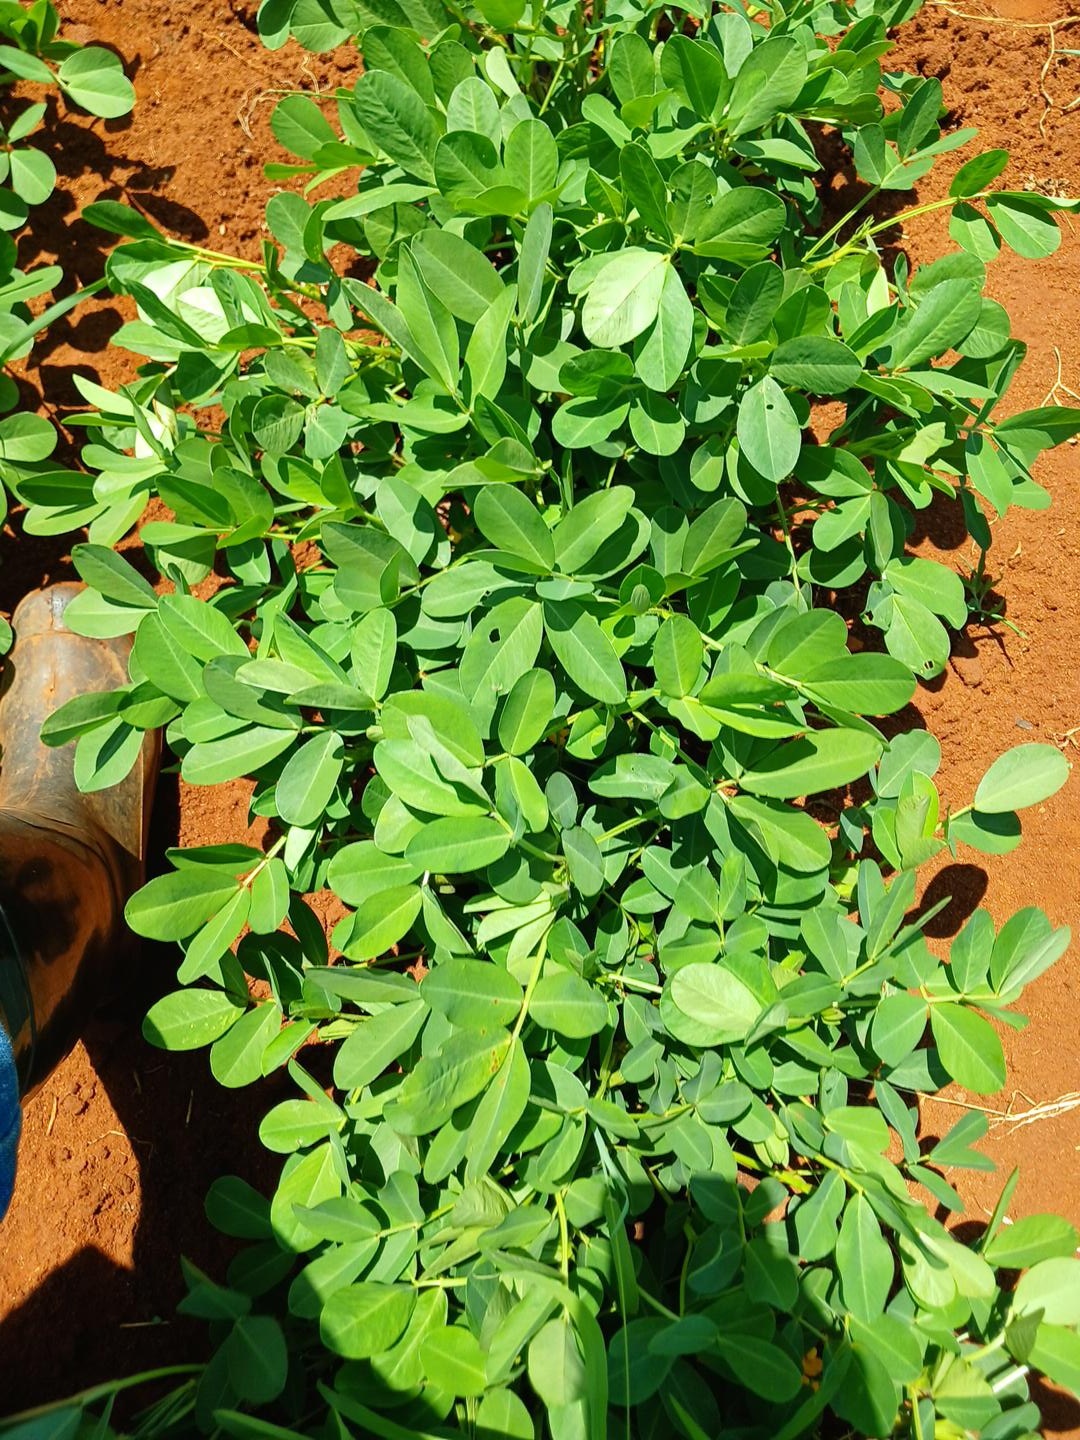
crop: groundnut
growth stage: flowering
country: Kenya
